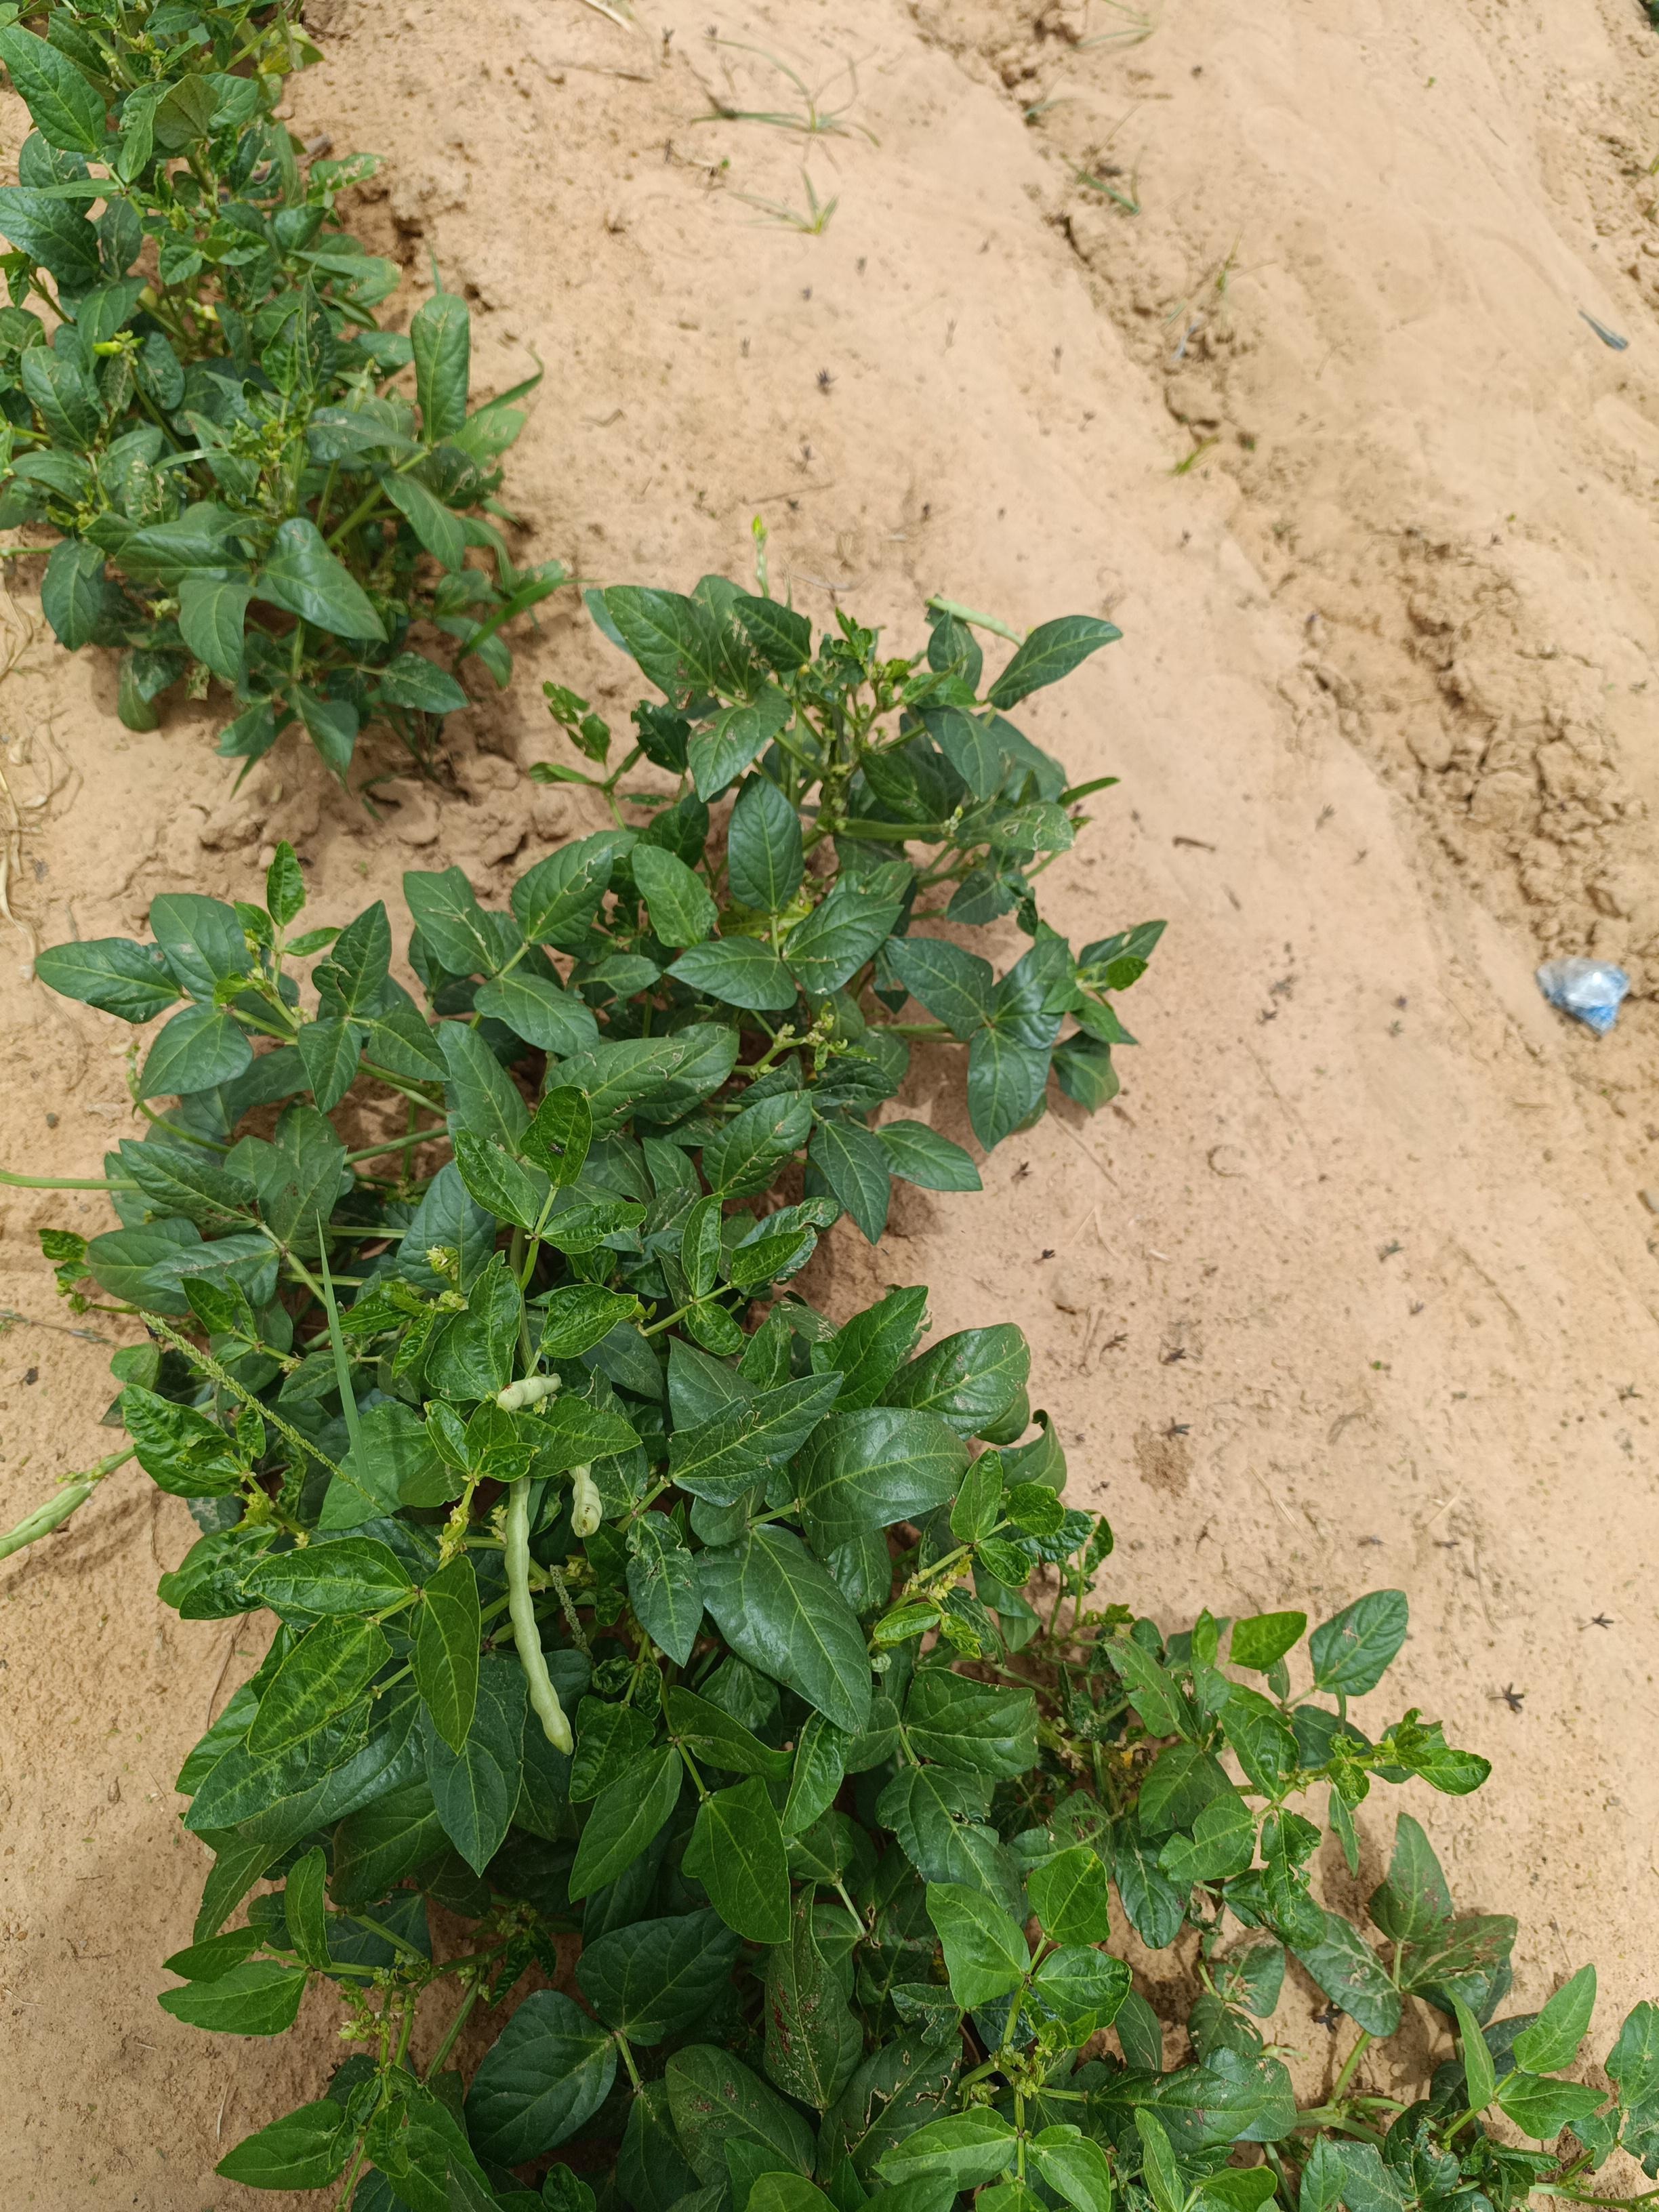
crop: cowpea
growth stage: flowering
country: Nigeria
